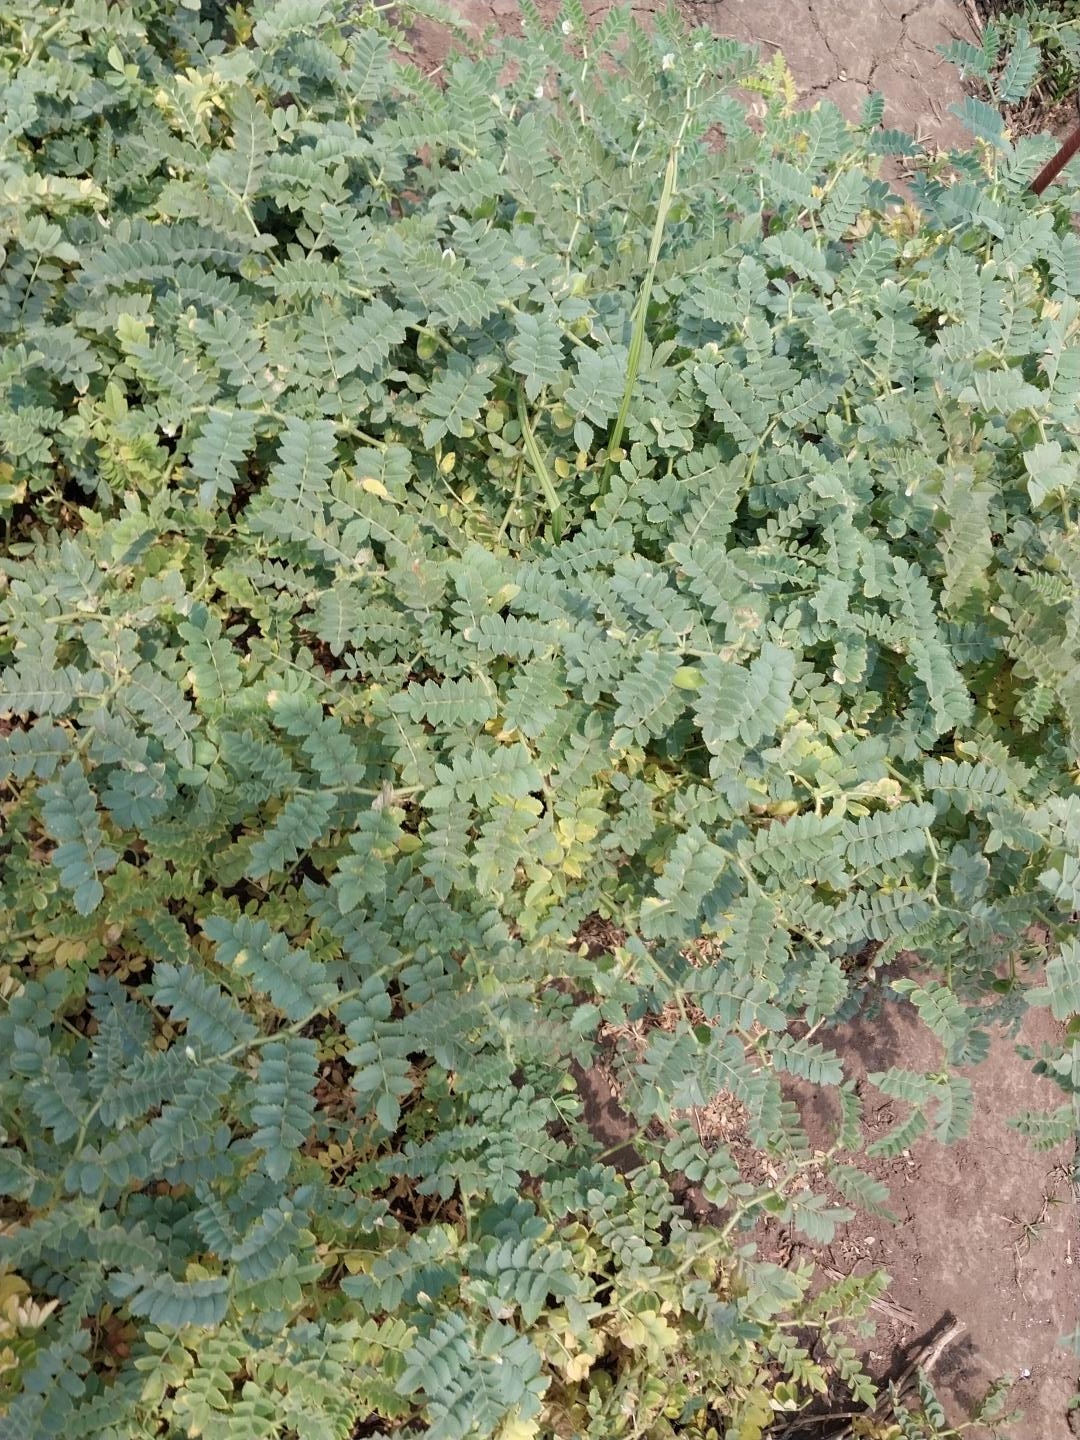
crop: chickpea
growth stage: development pod
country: Tanzania
